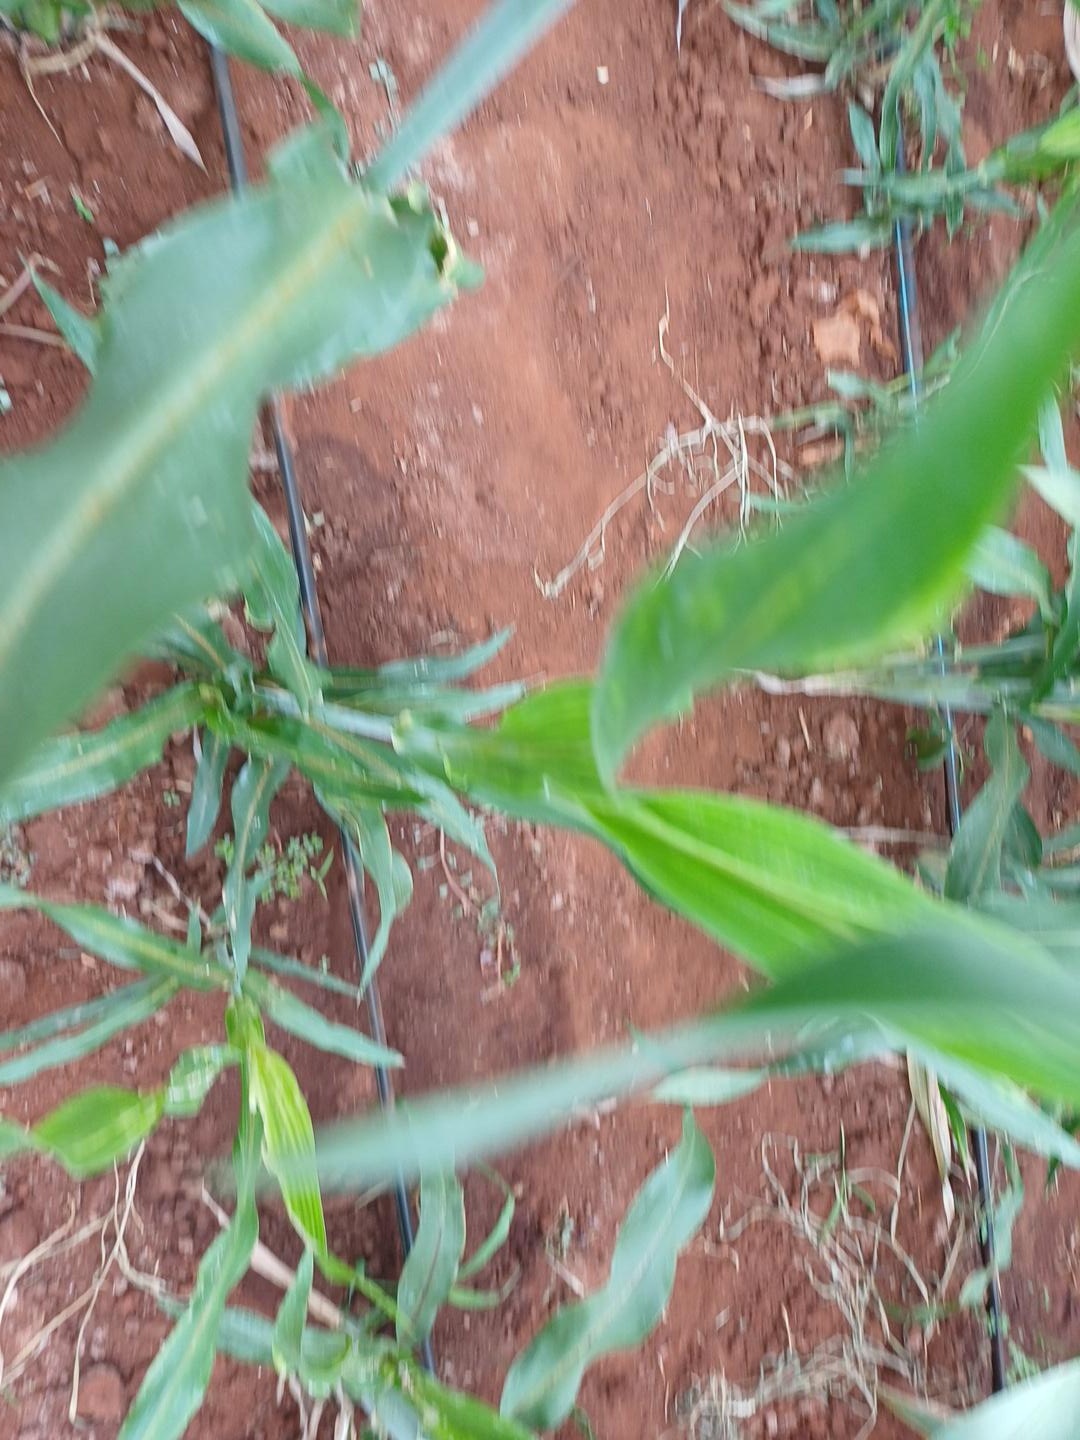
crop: sorghum
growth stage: heading tuber
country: Kenya
